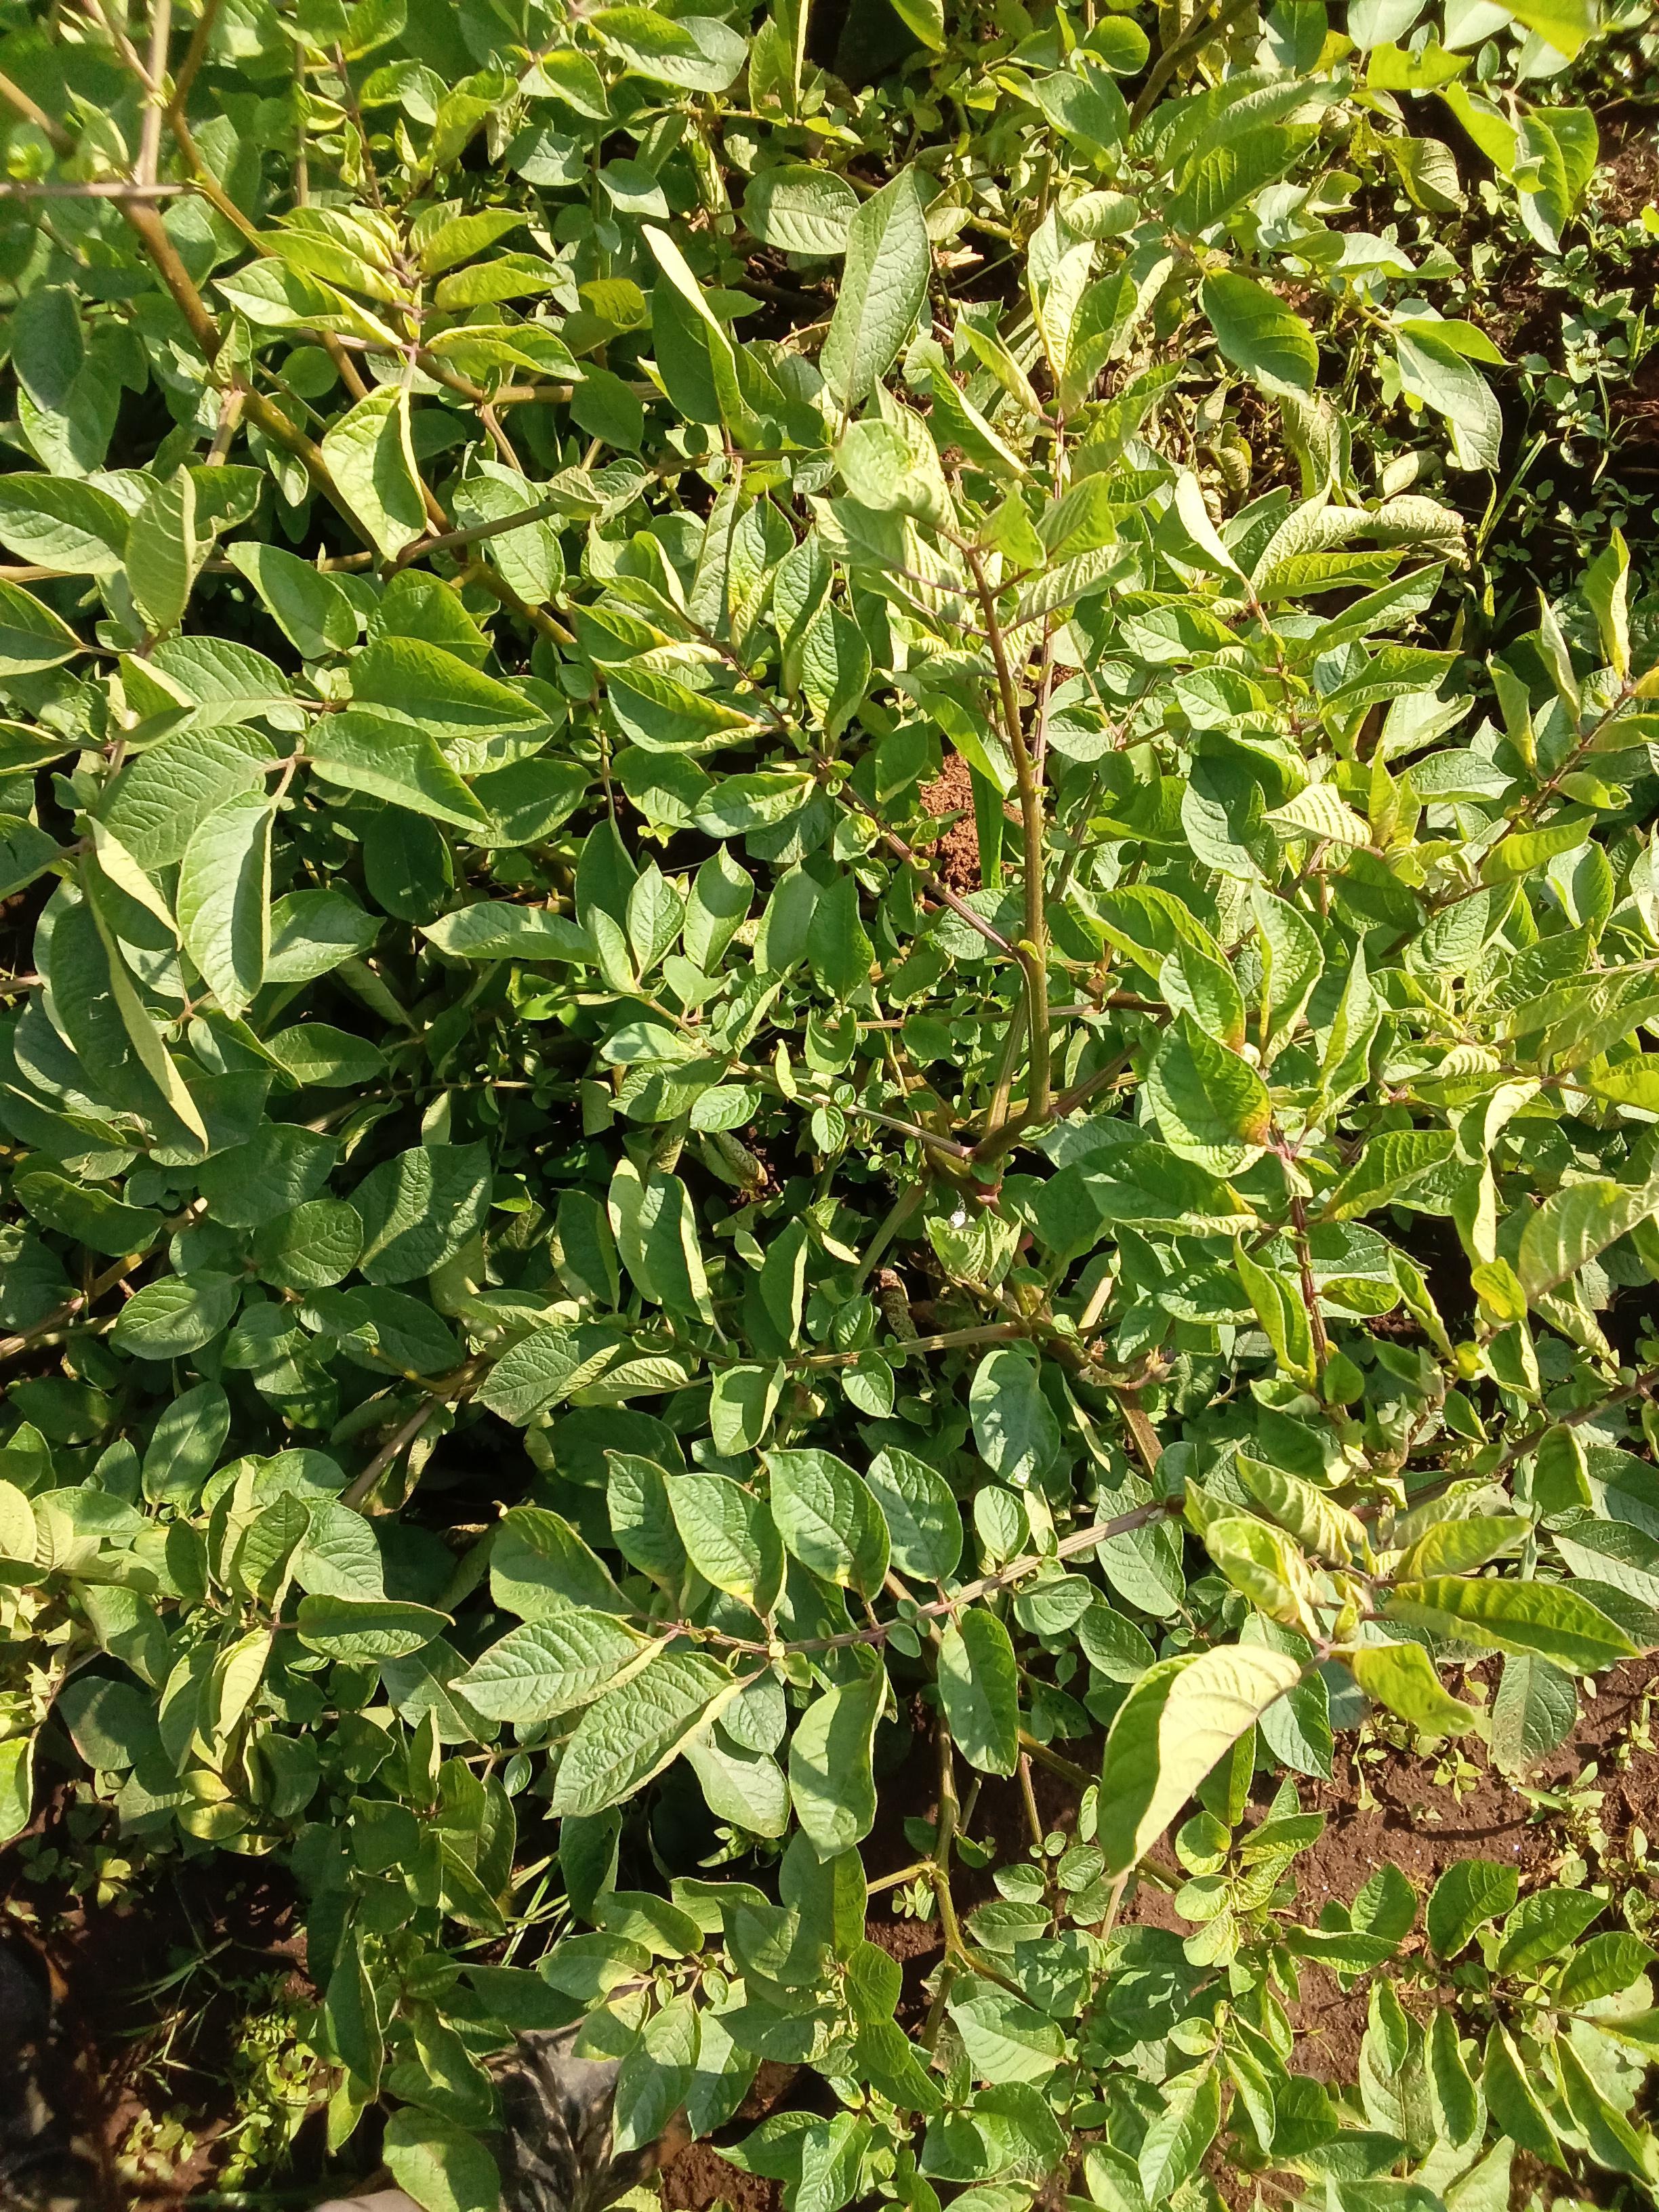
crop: potato
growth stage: flowering
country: Kenya
